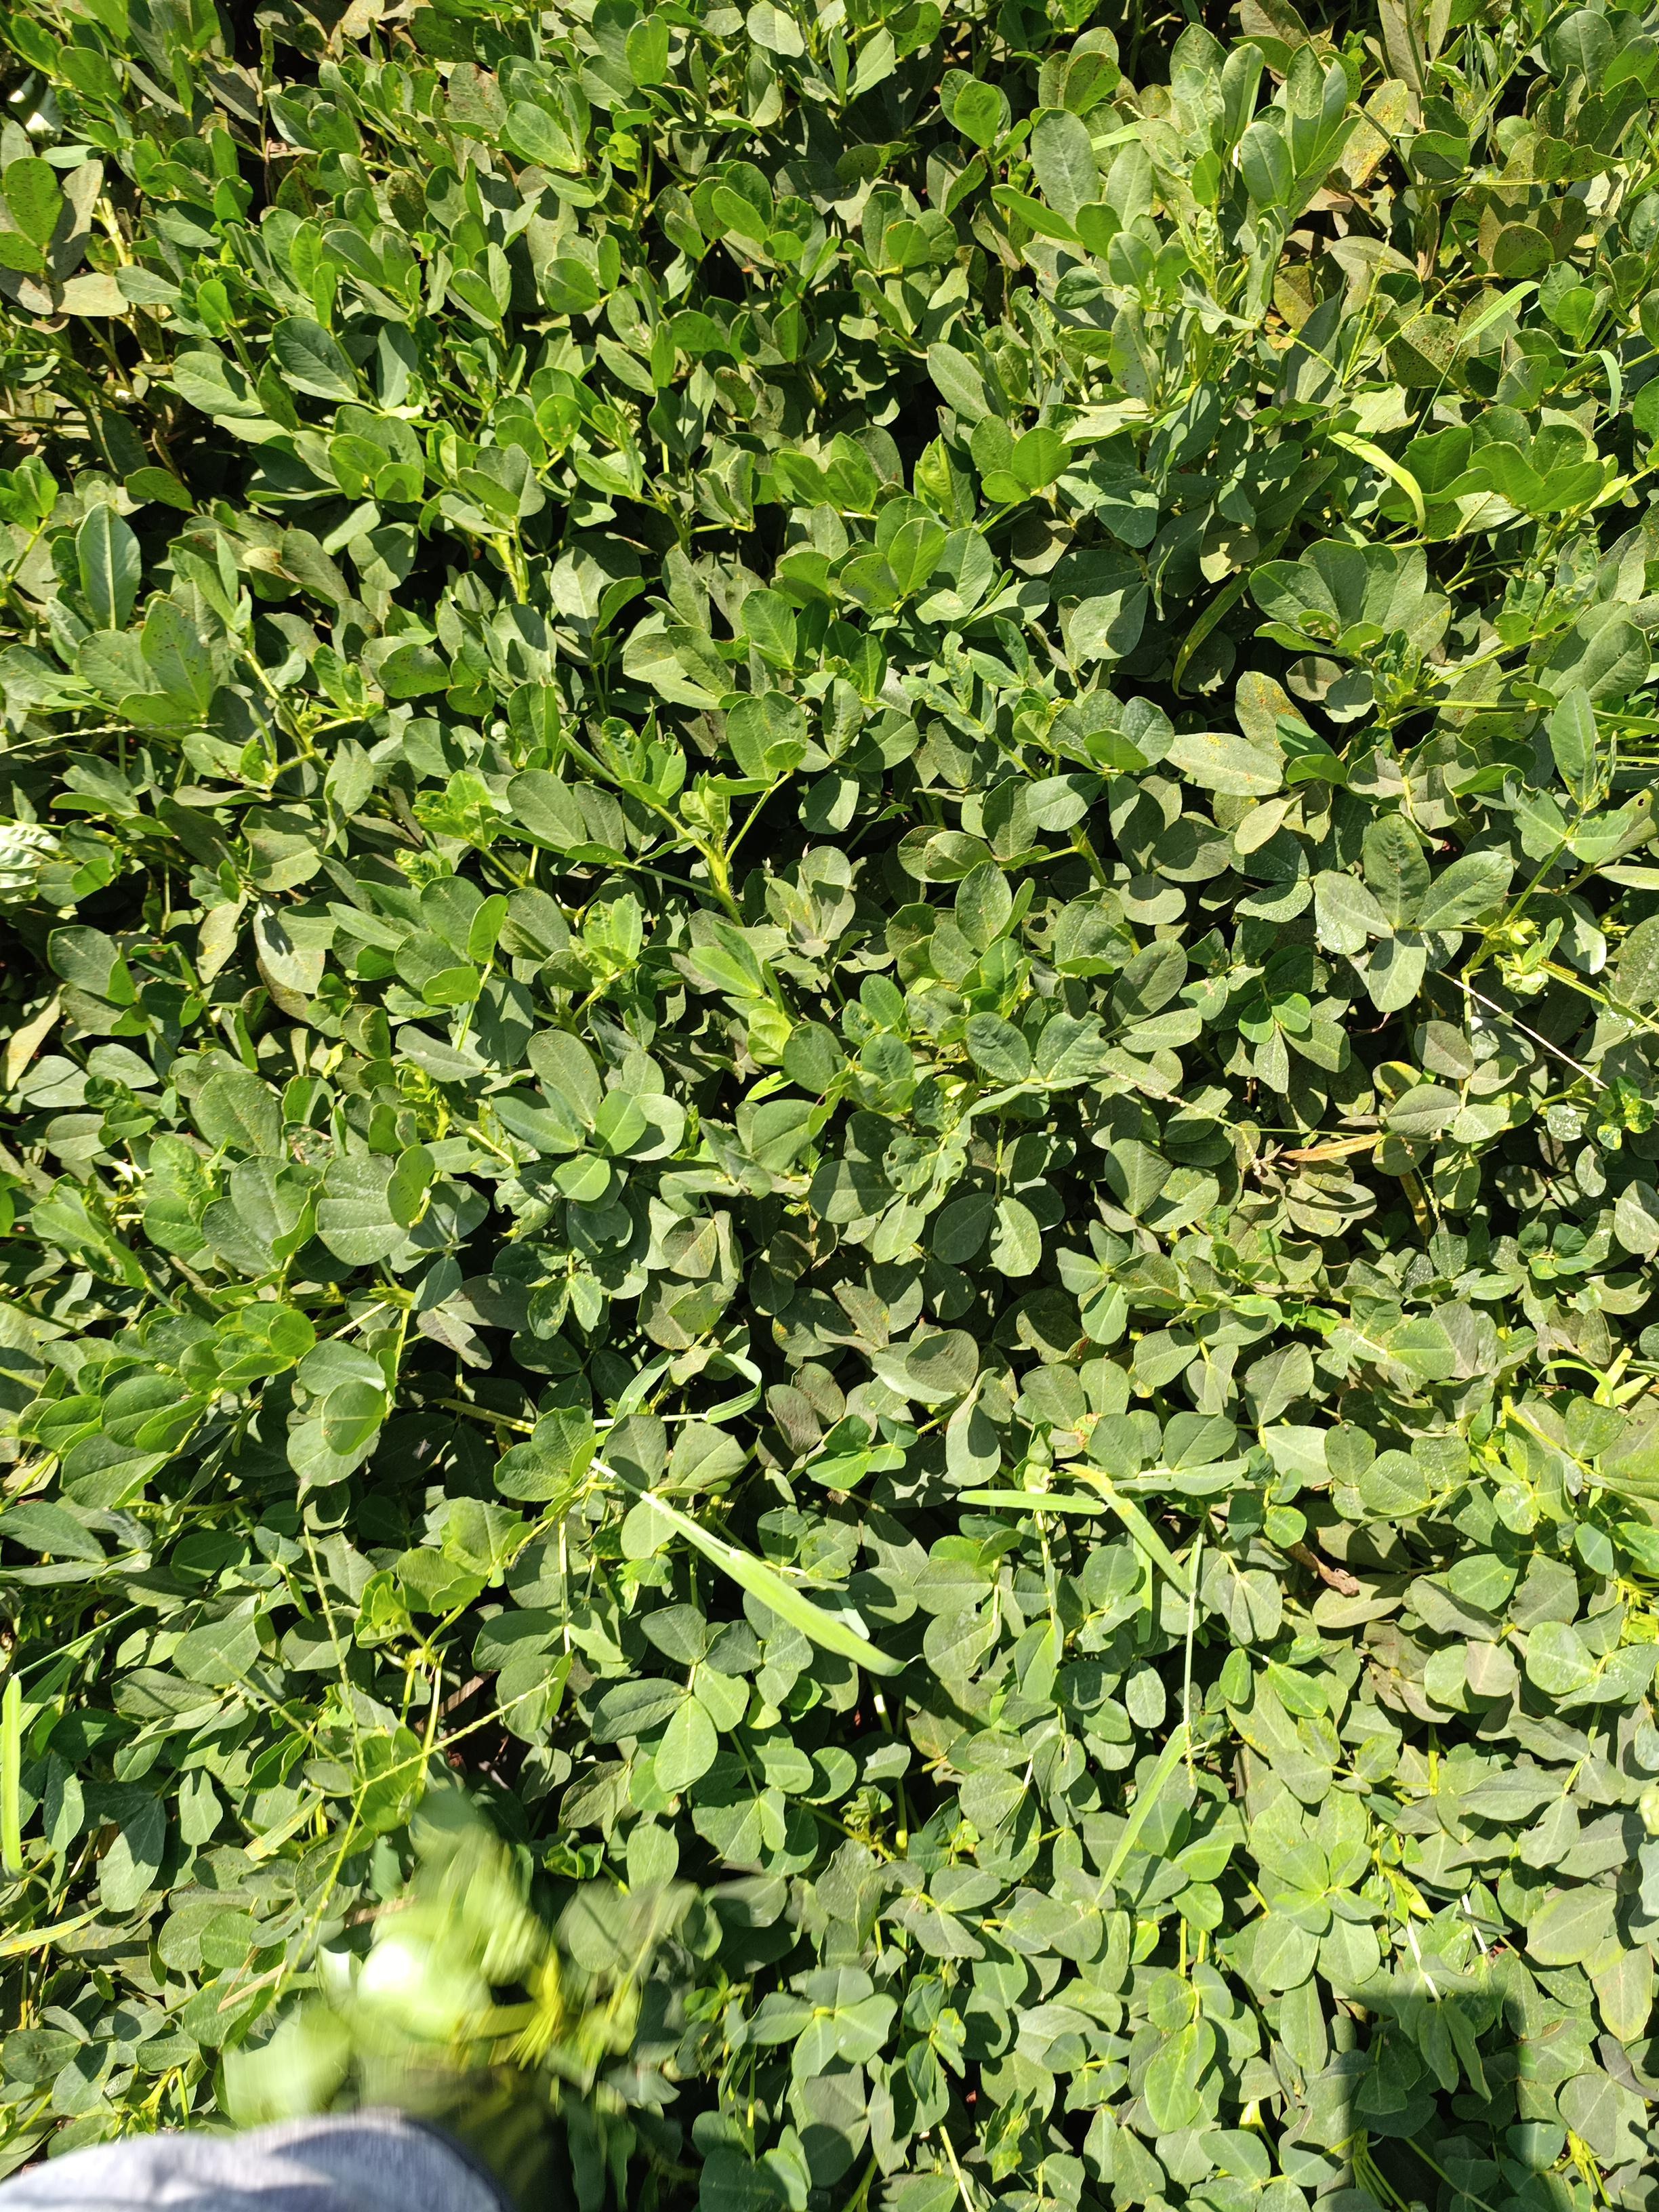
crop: groundnut
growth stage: pegging
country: Kenya
